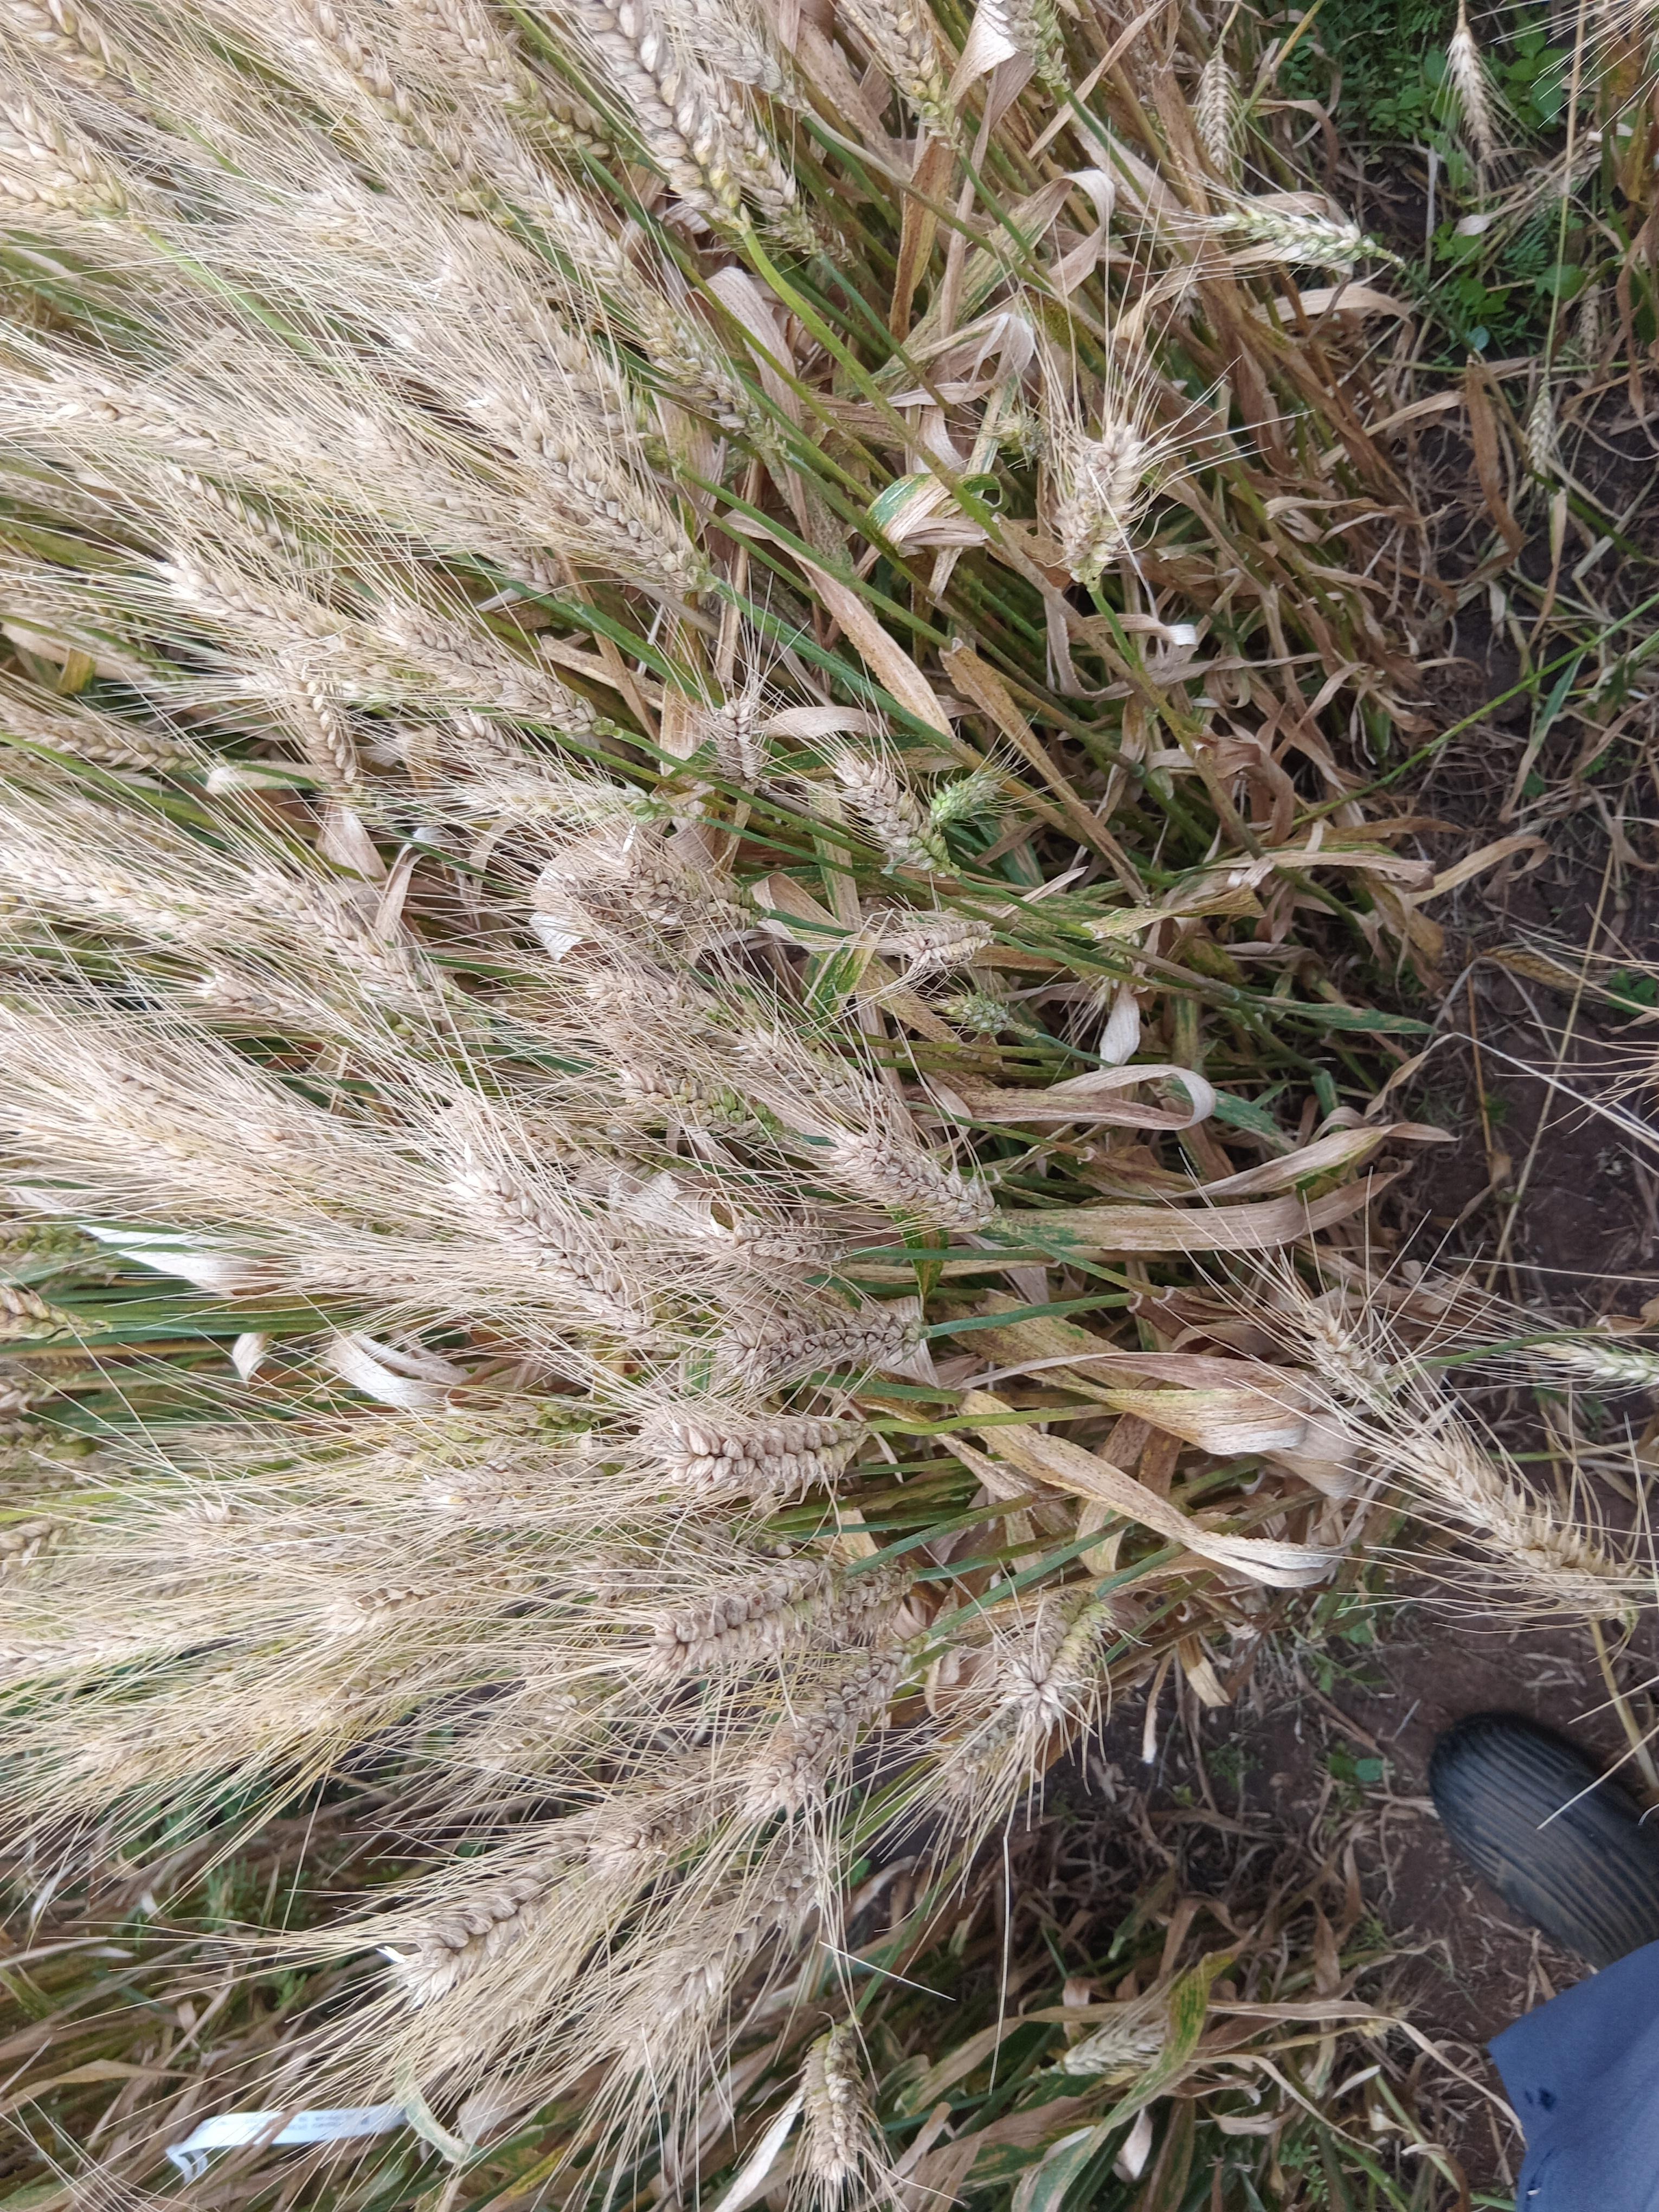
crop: wheat
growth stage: maturity
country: Kenya
